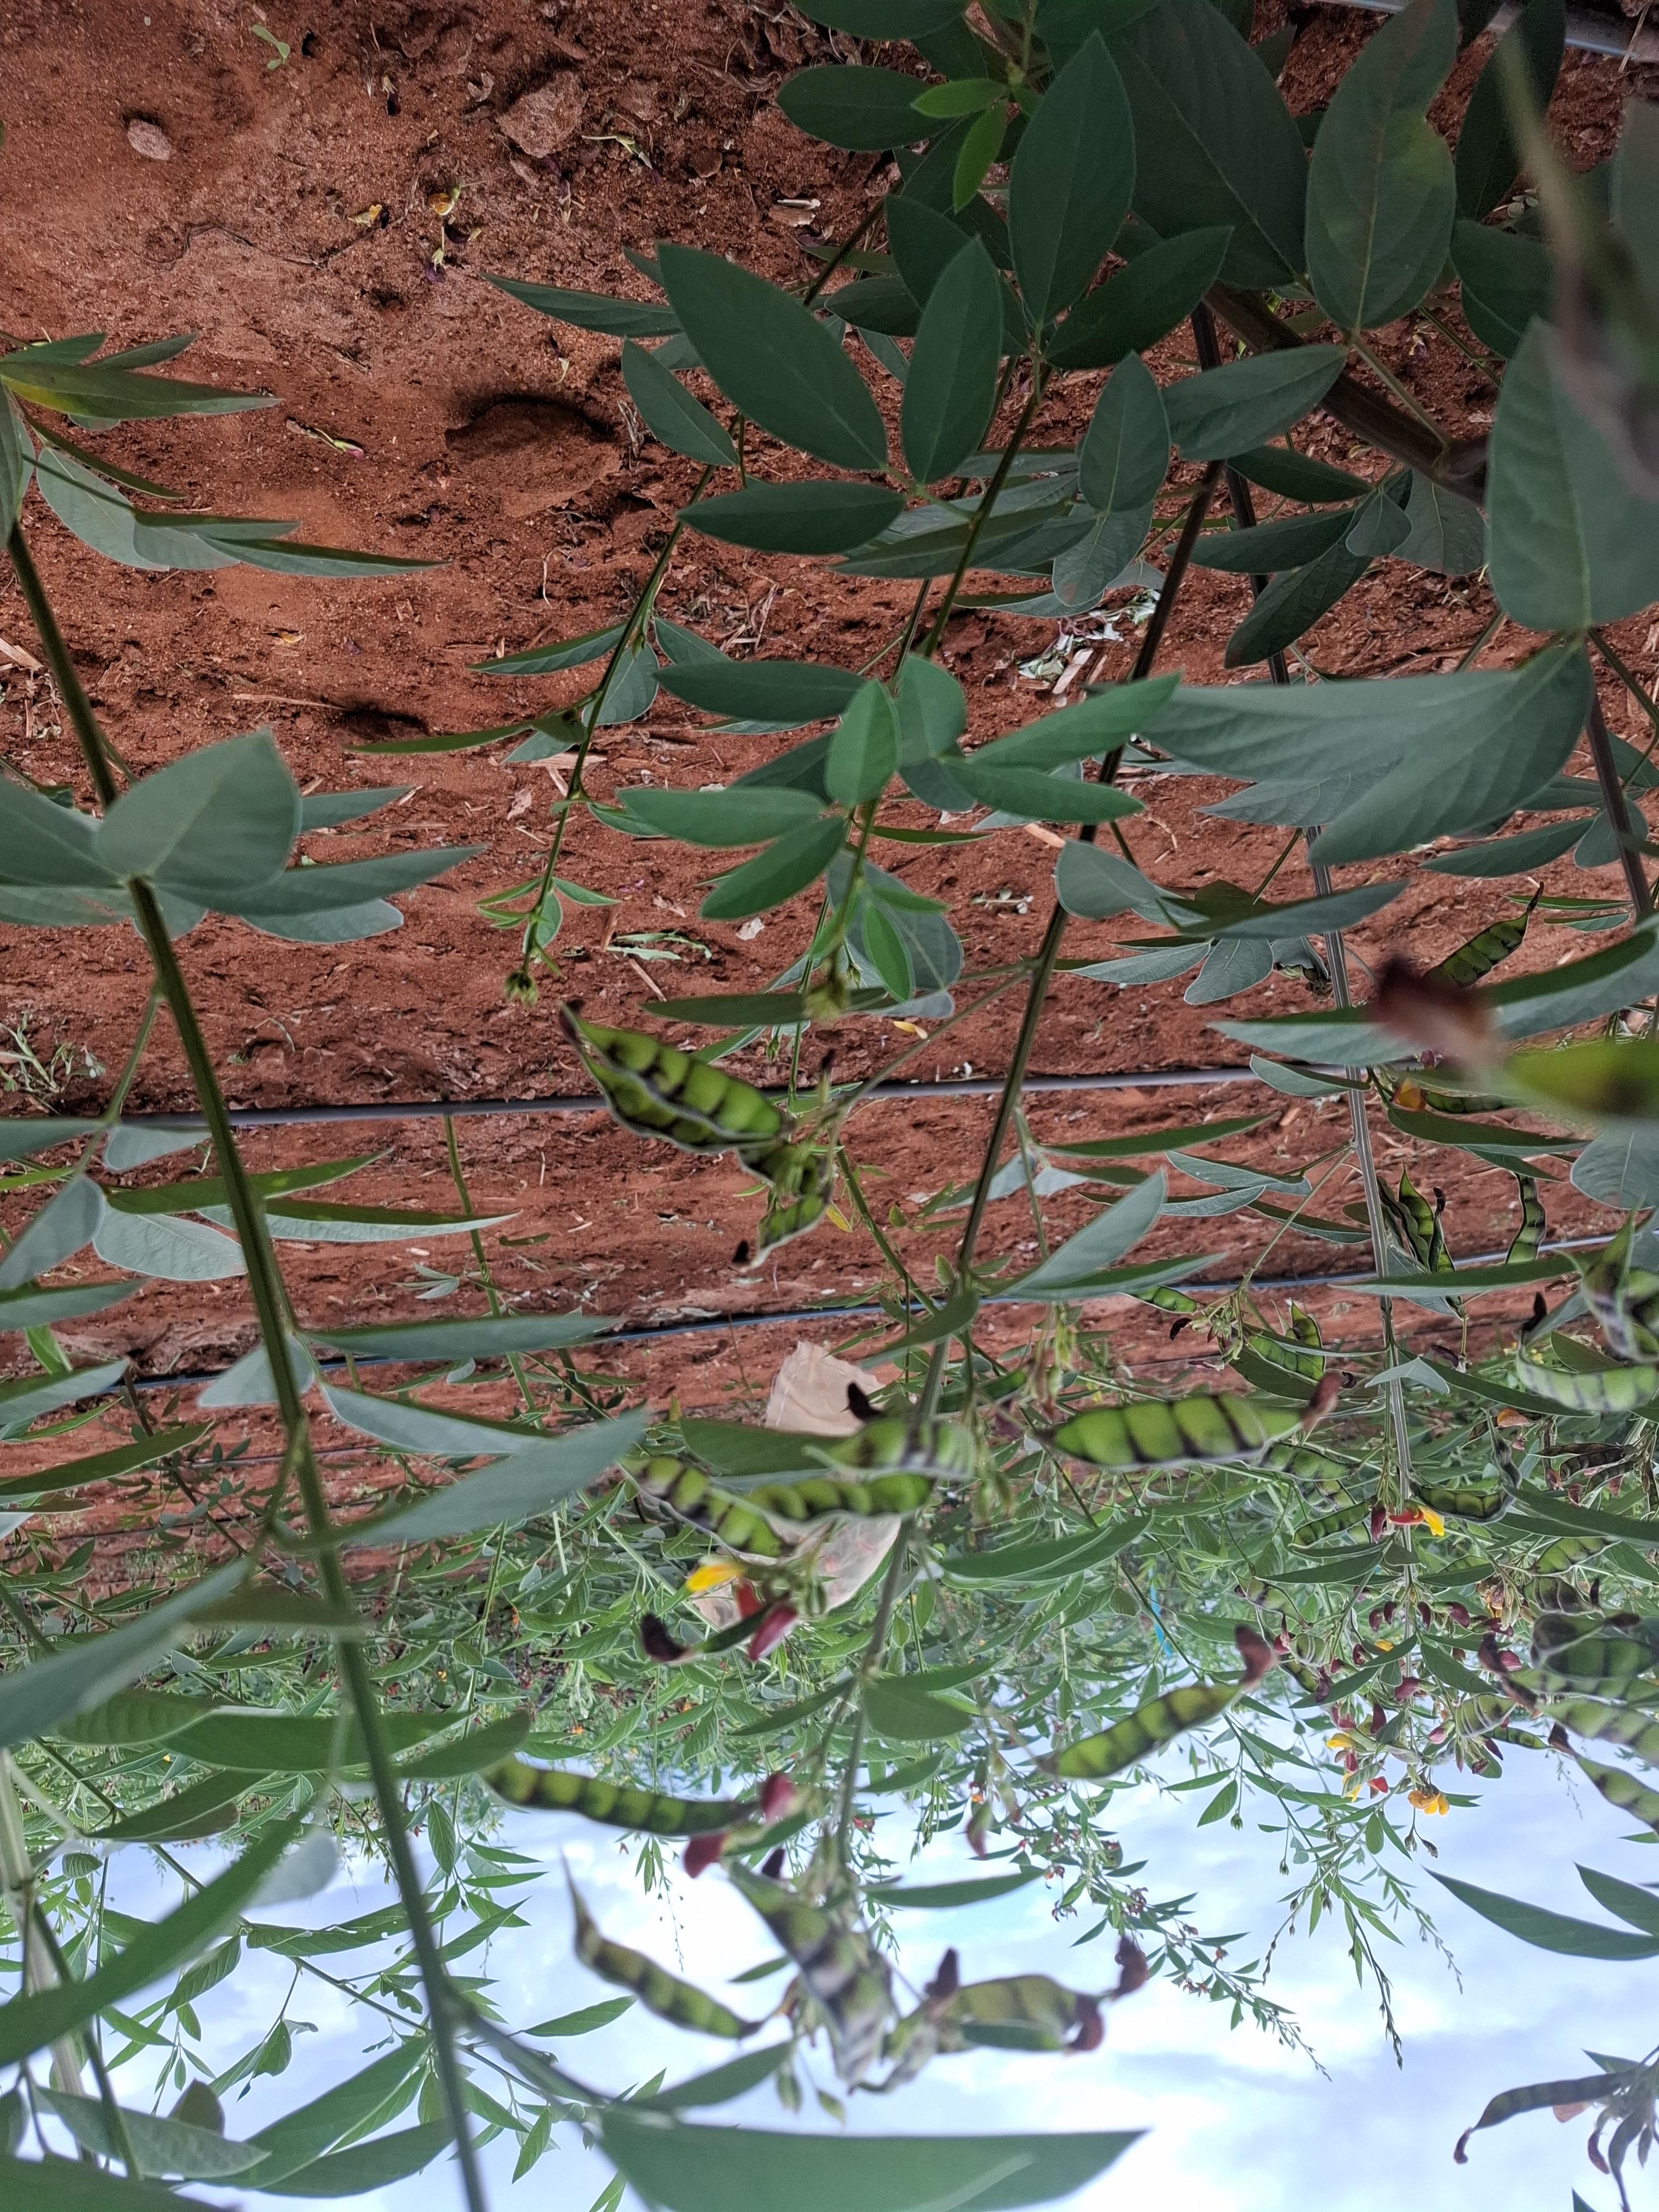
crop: pigeonpea
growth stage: flowering
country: Kenya
